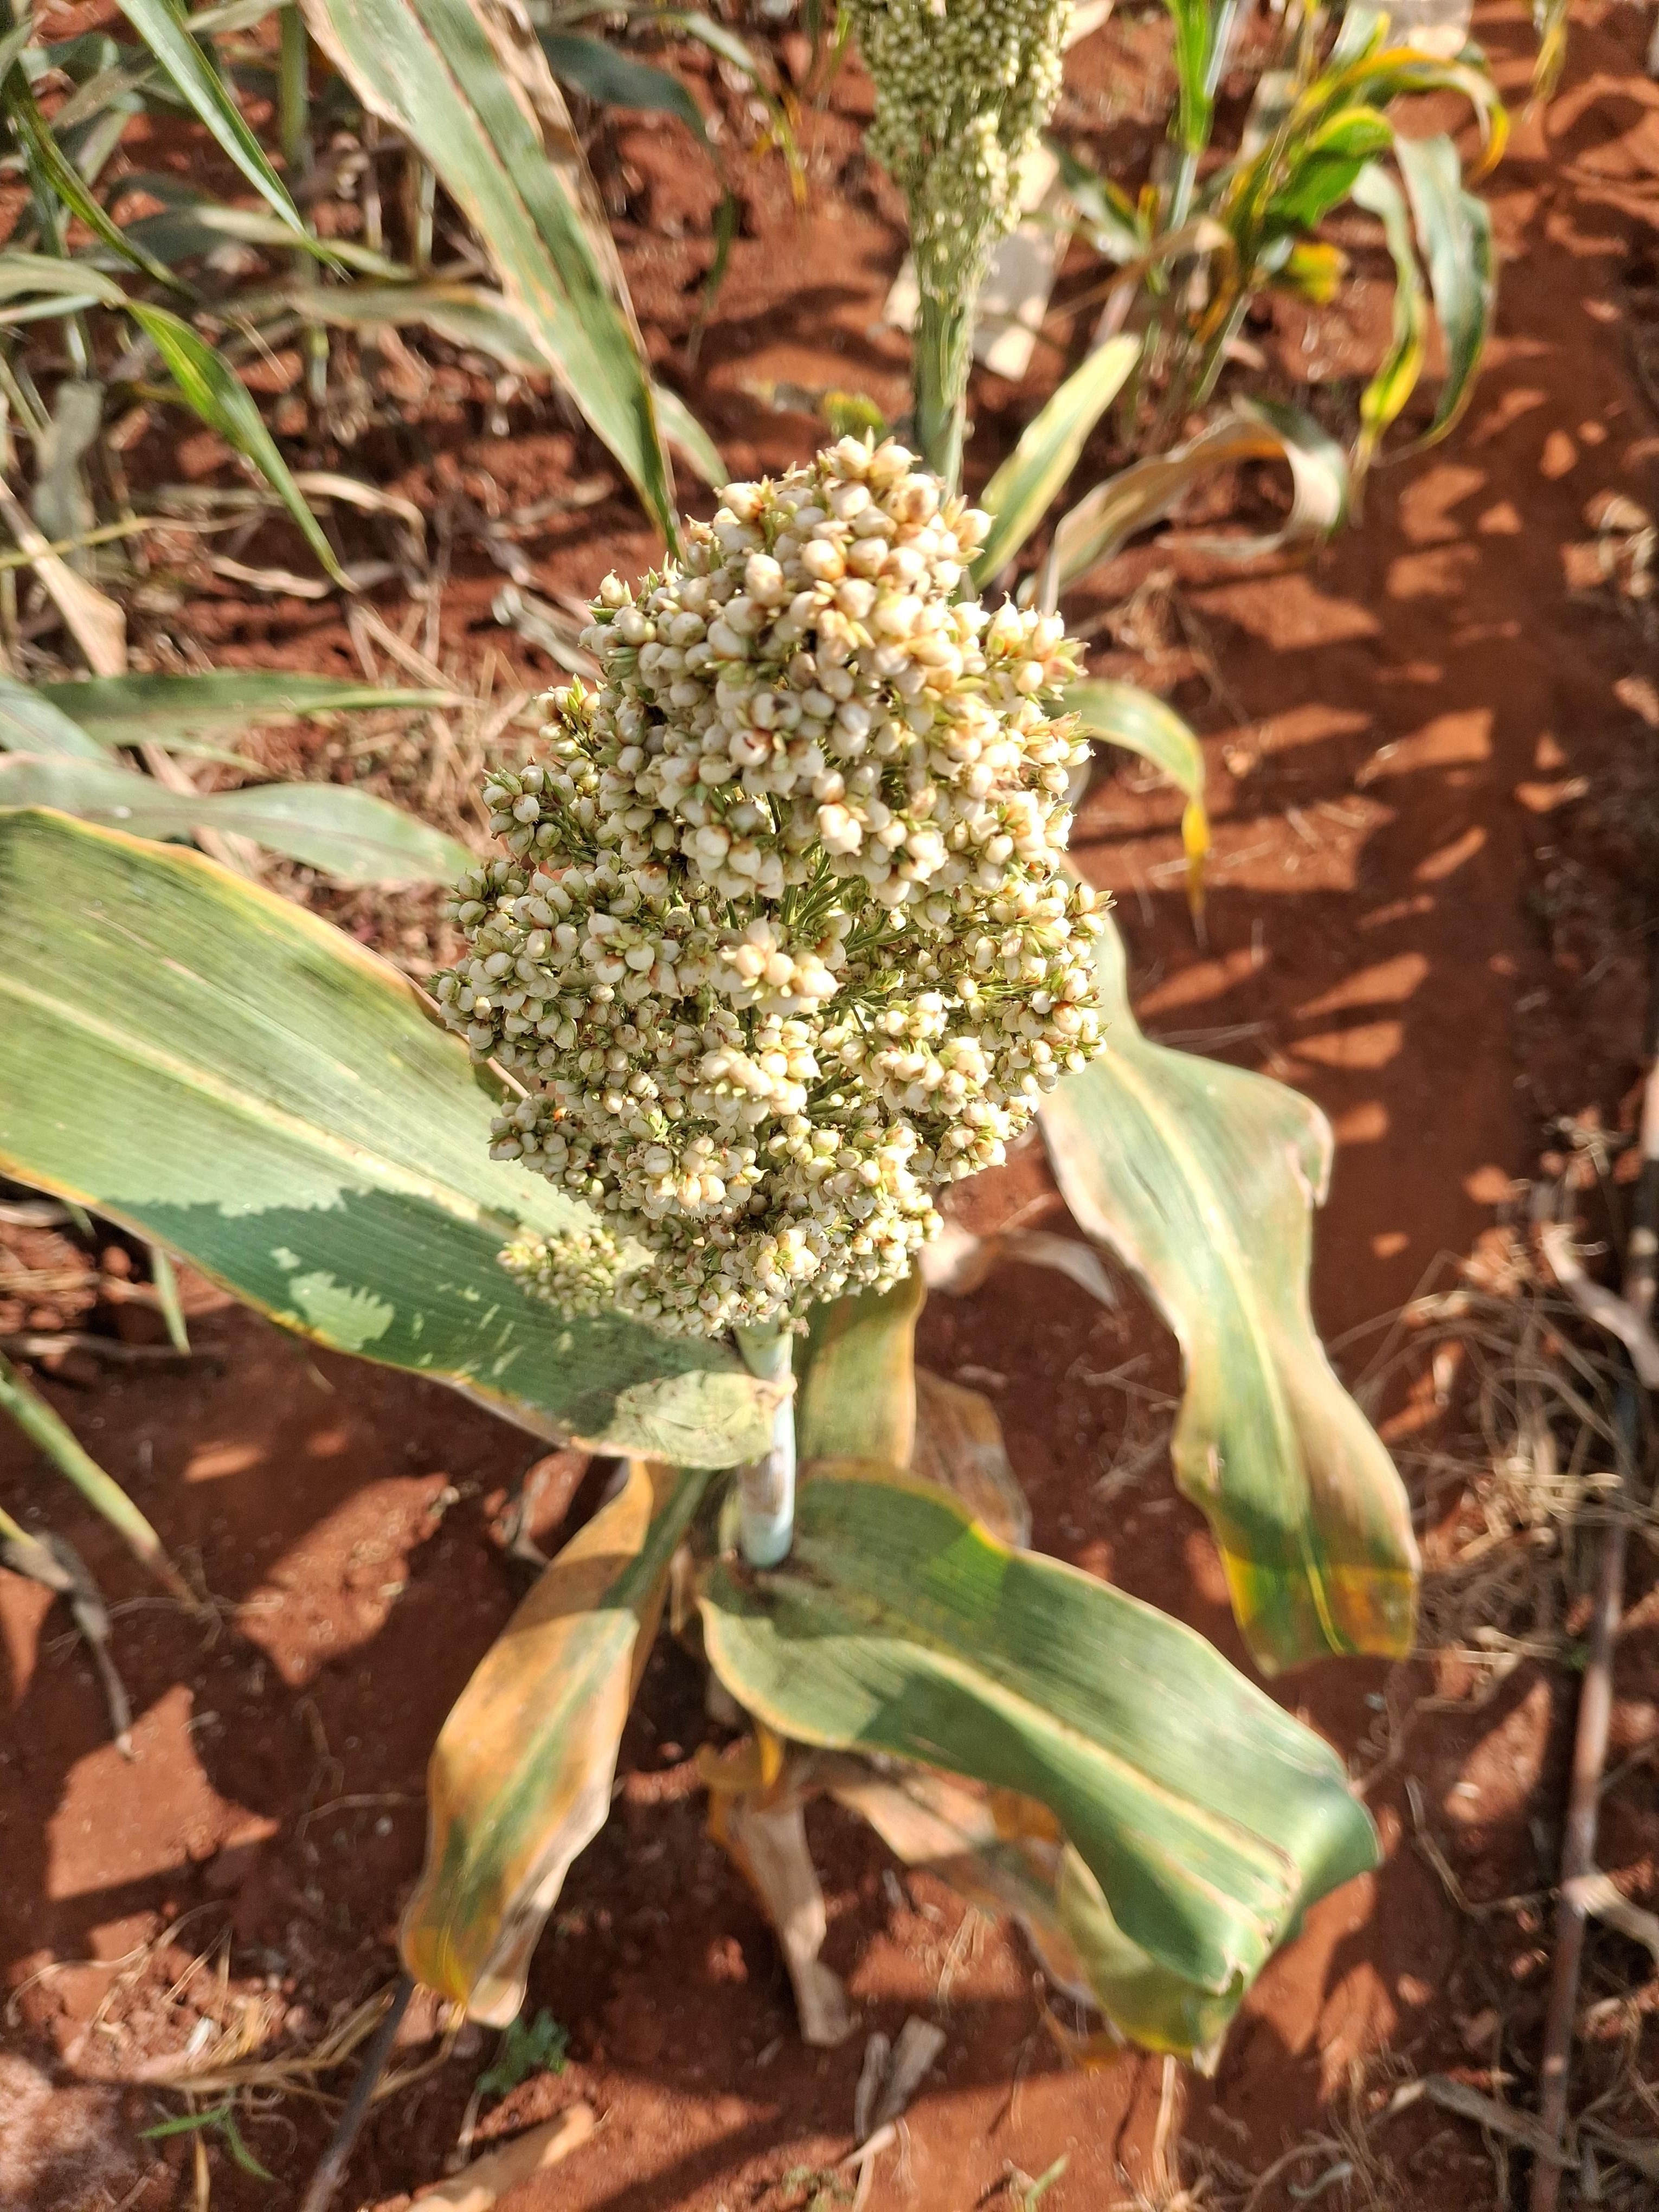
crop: sorghum
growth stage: filling grain
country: Kenya
